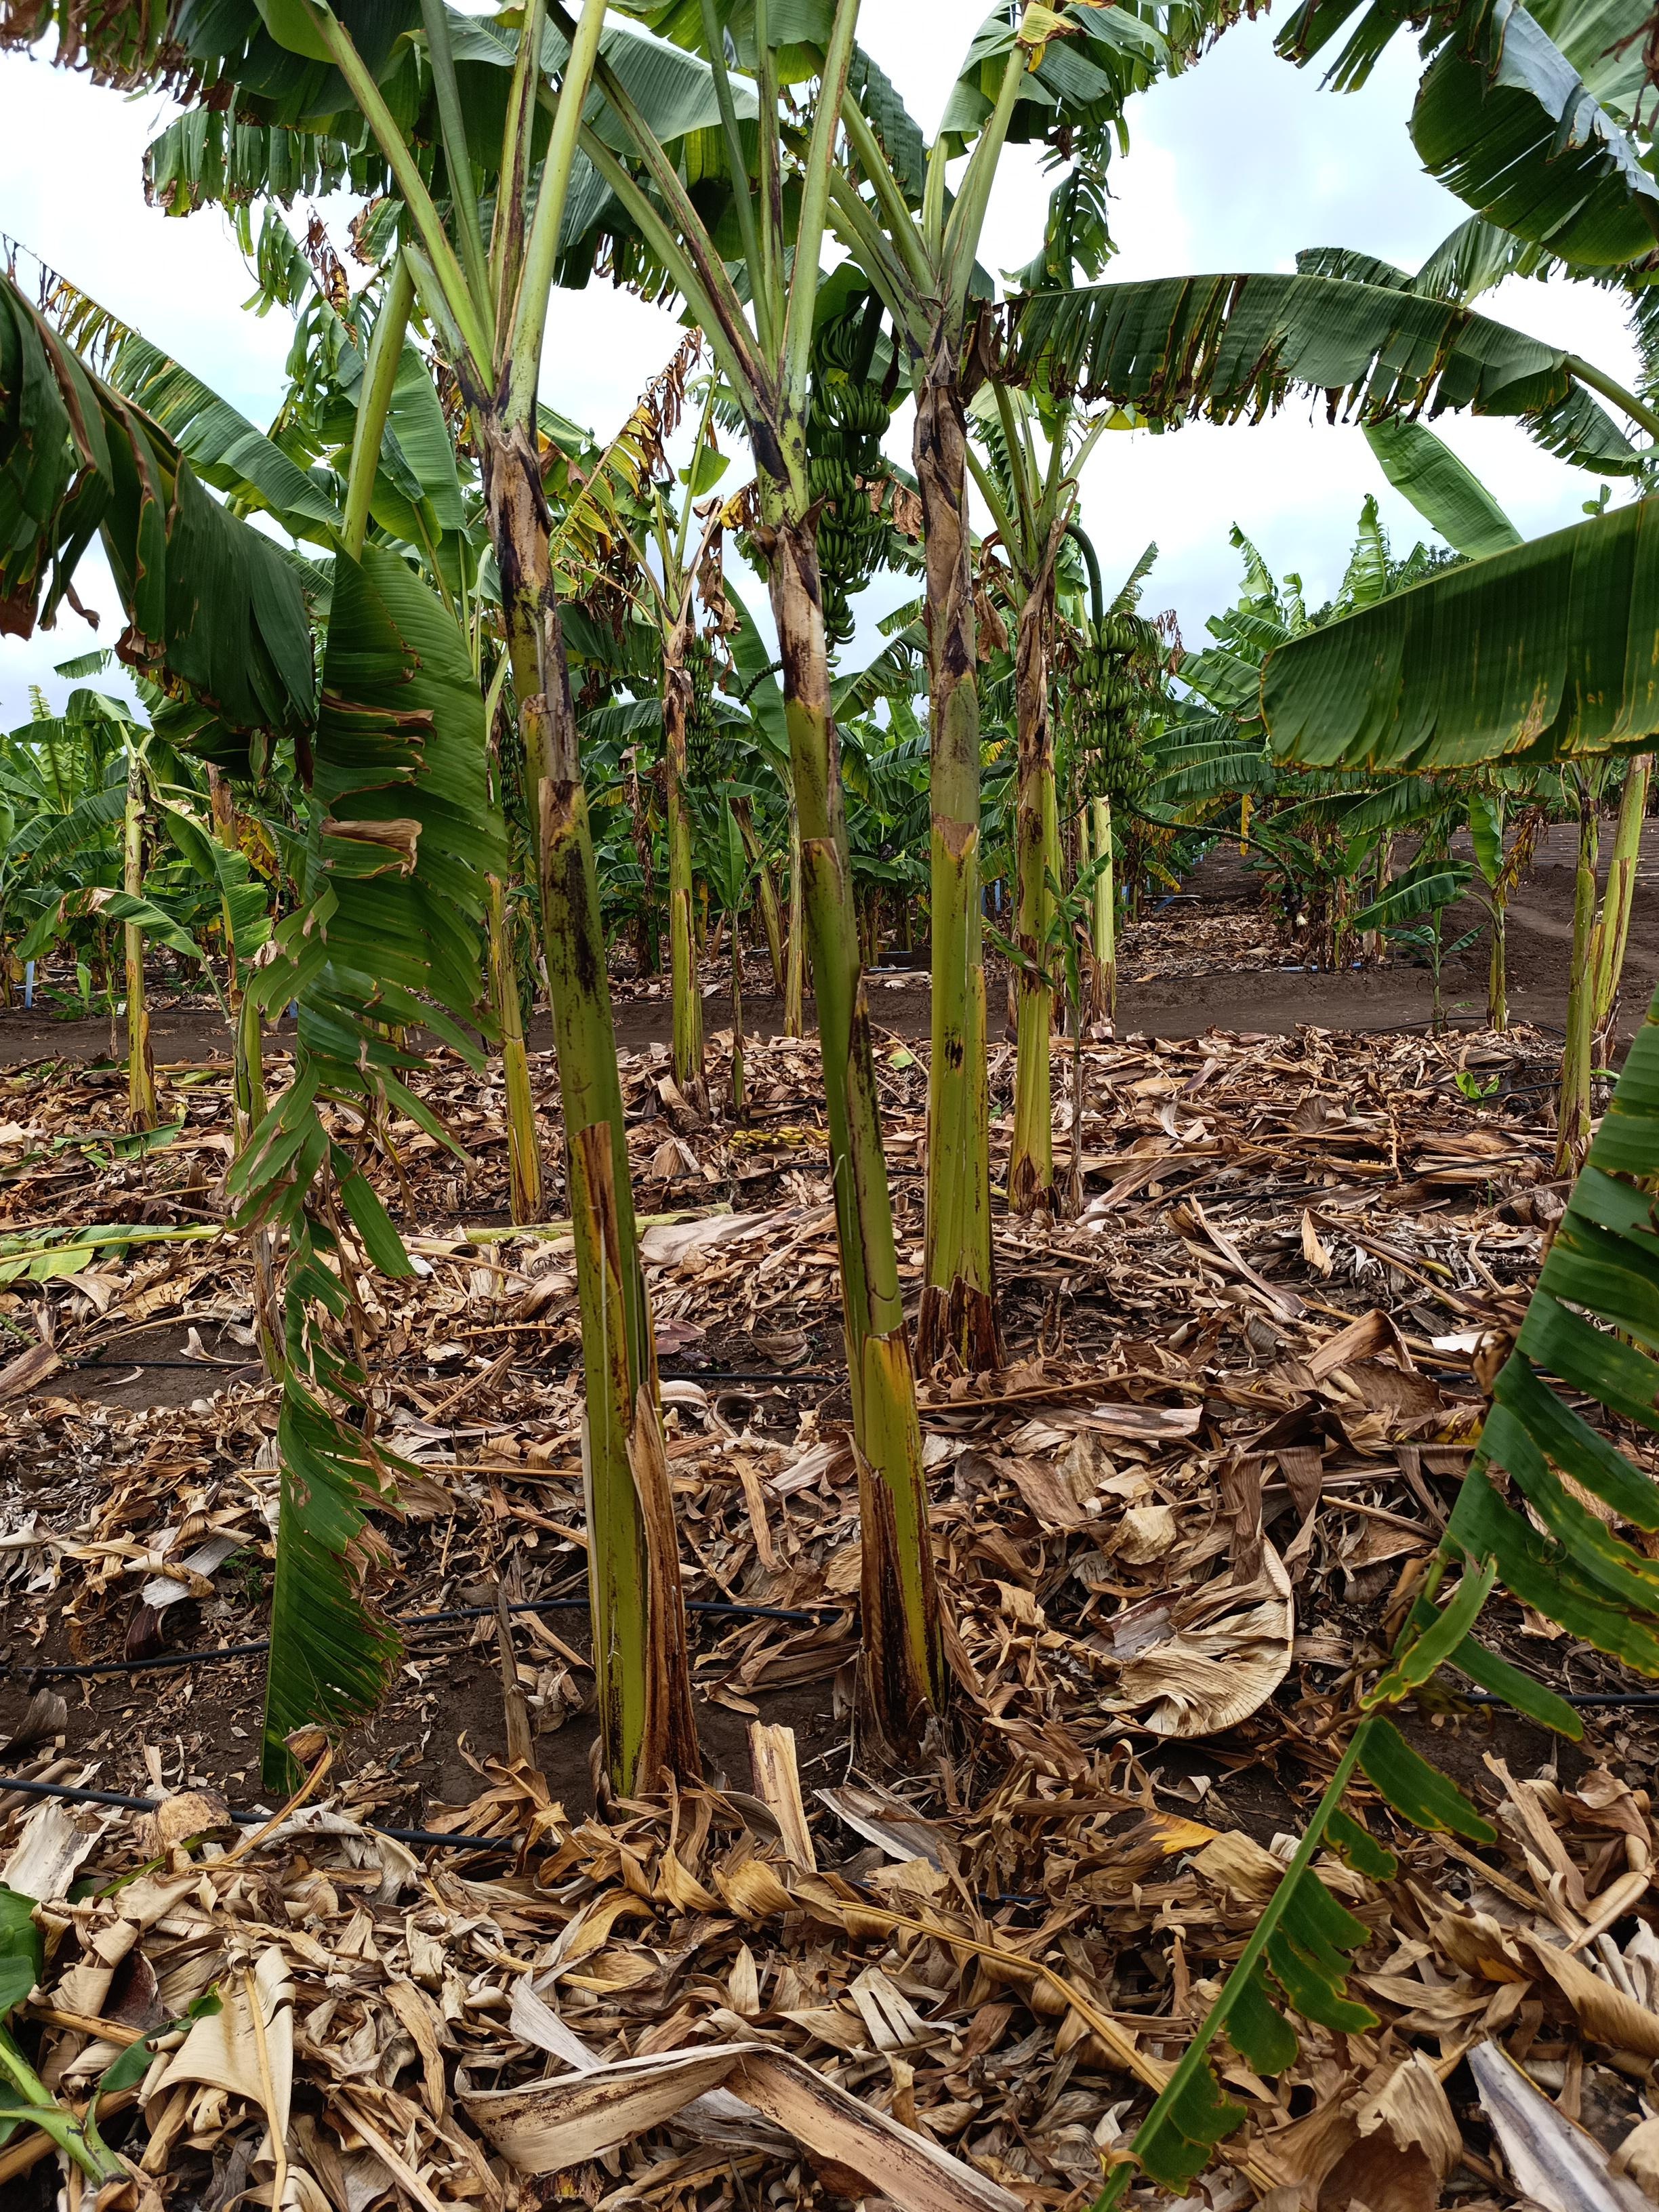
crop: banana
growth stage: vegetative
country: Tanzania
